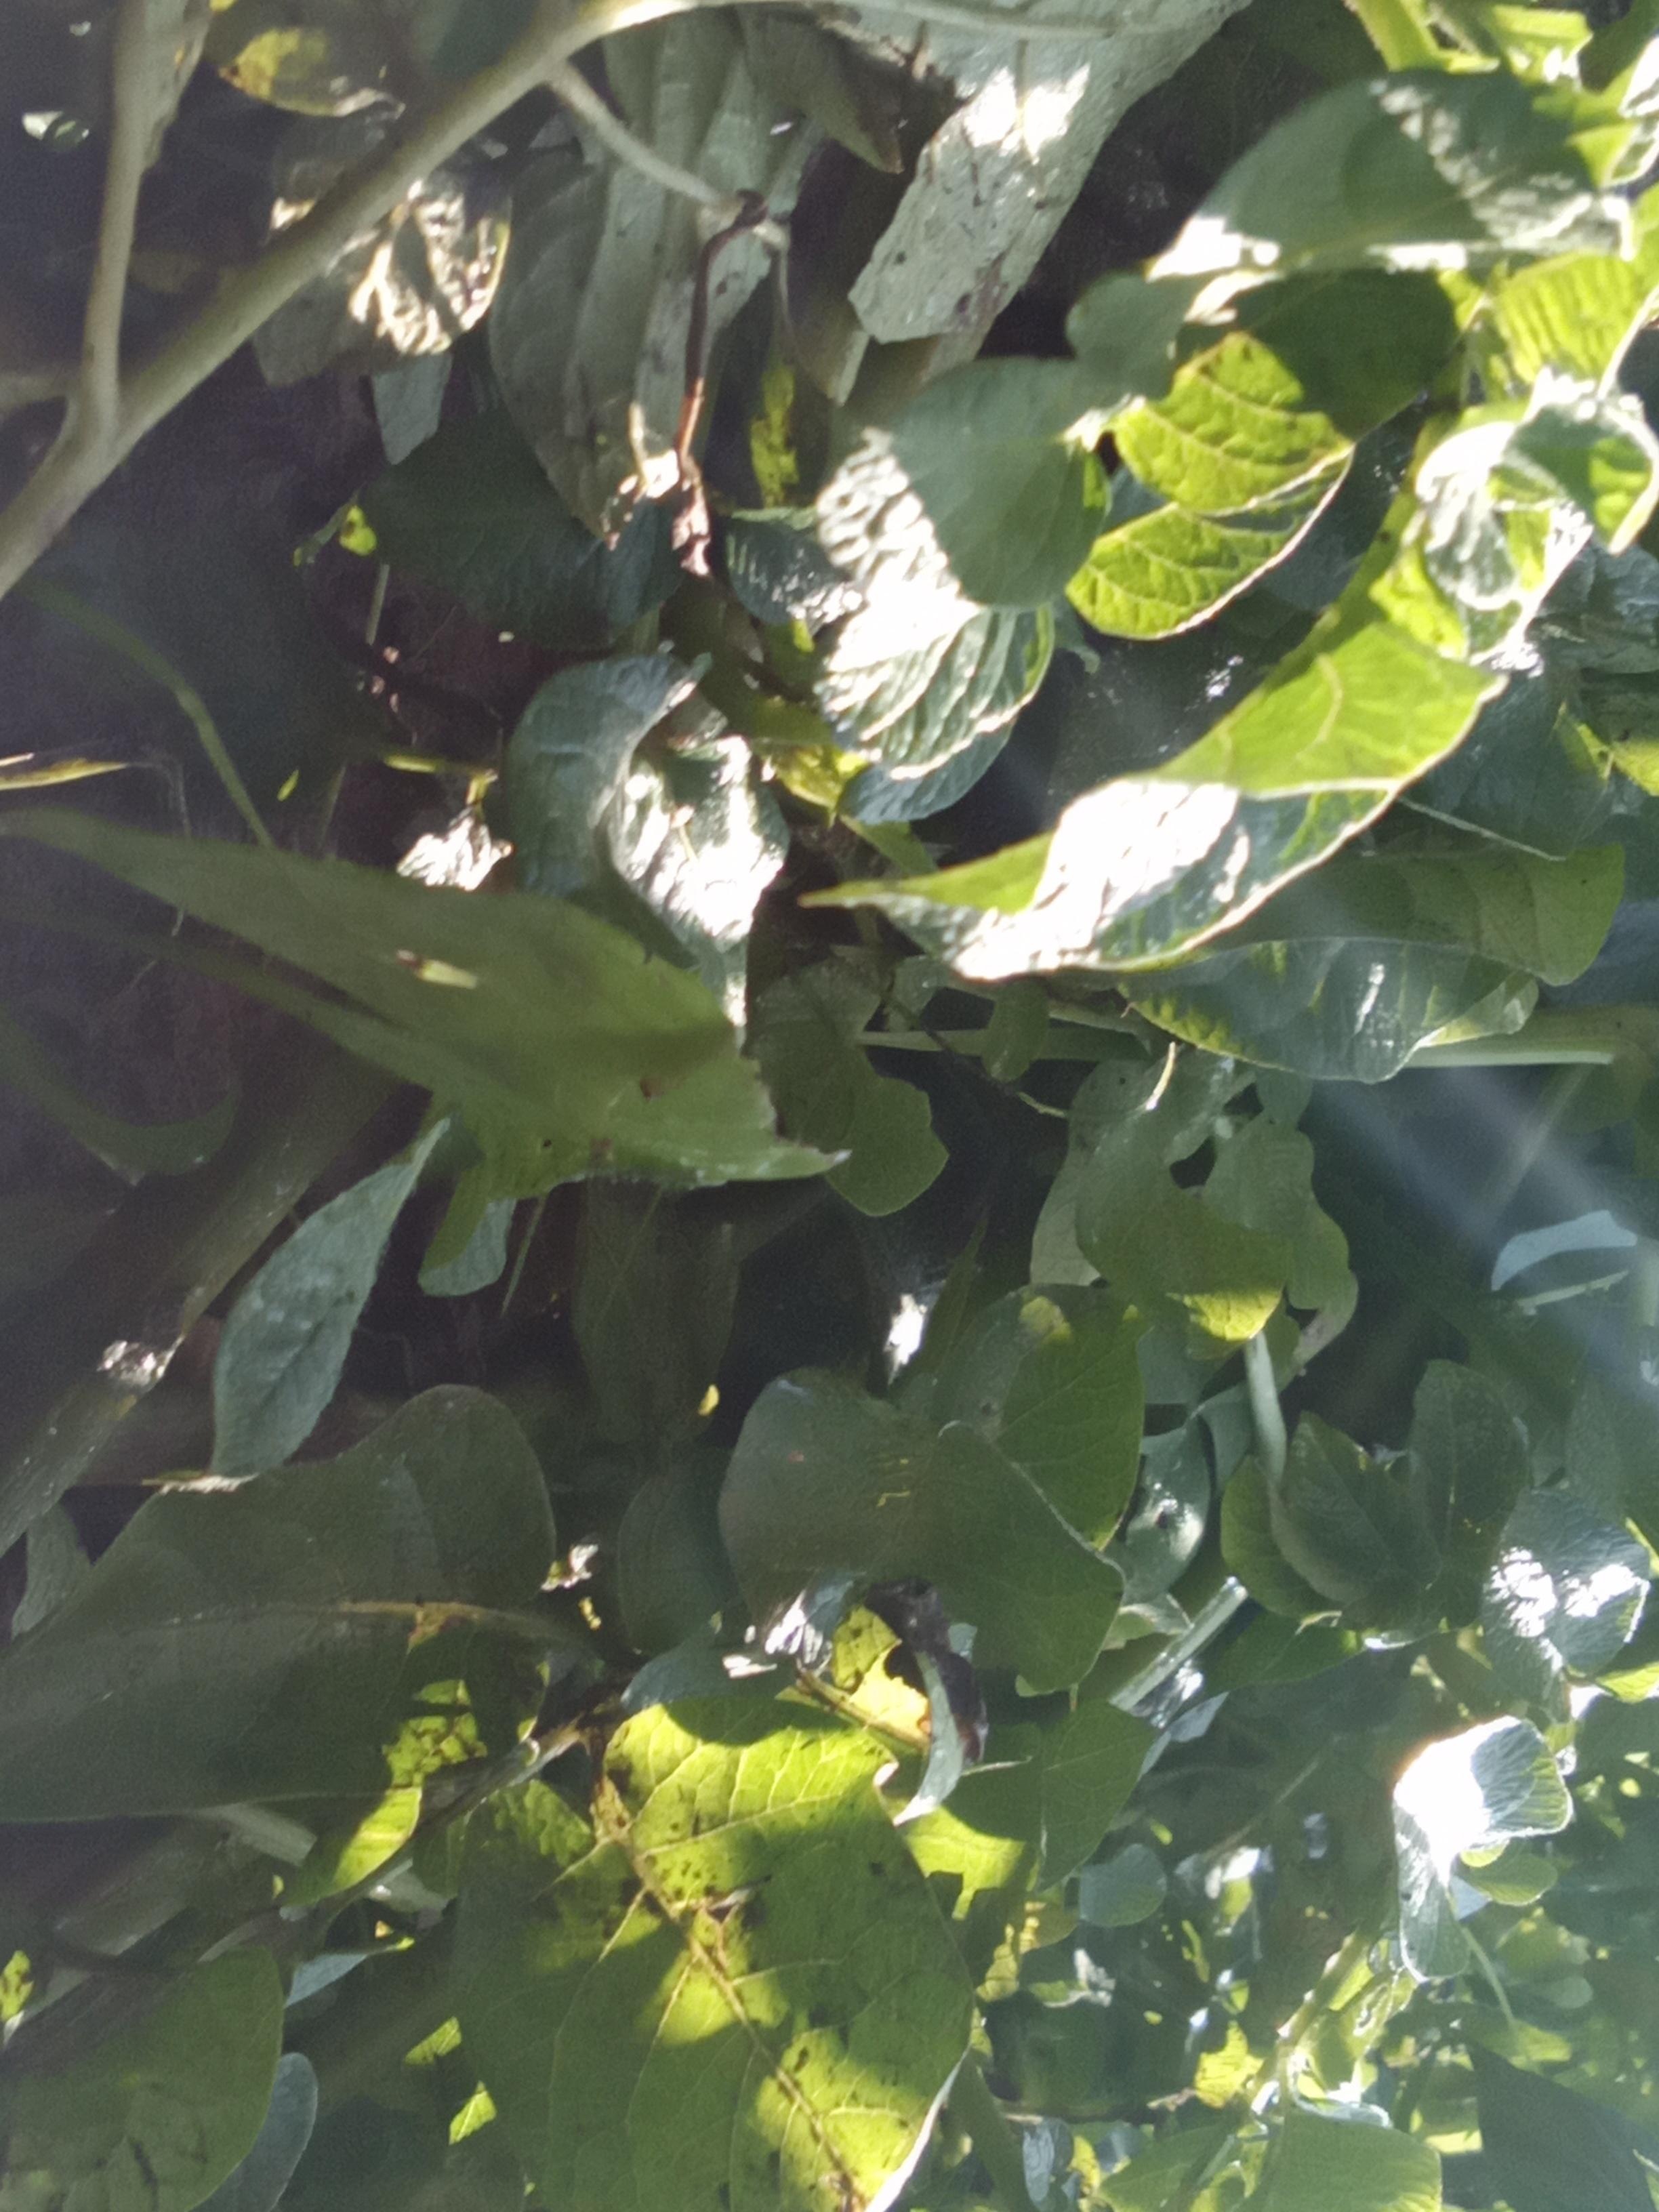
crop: potato
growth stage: vegetative
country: Kenya
